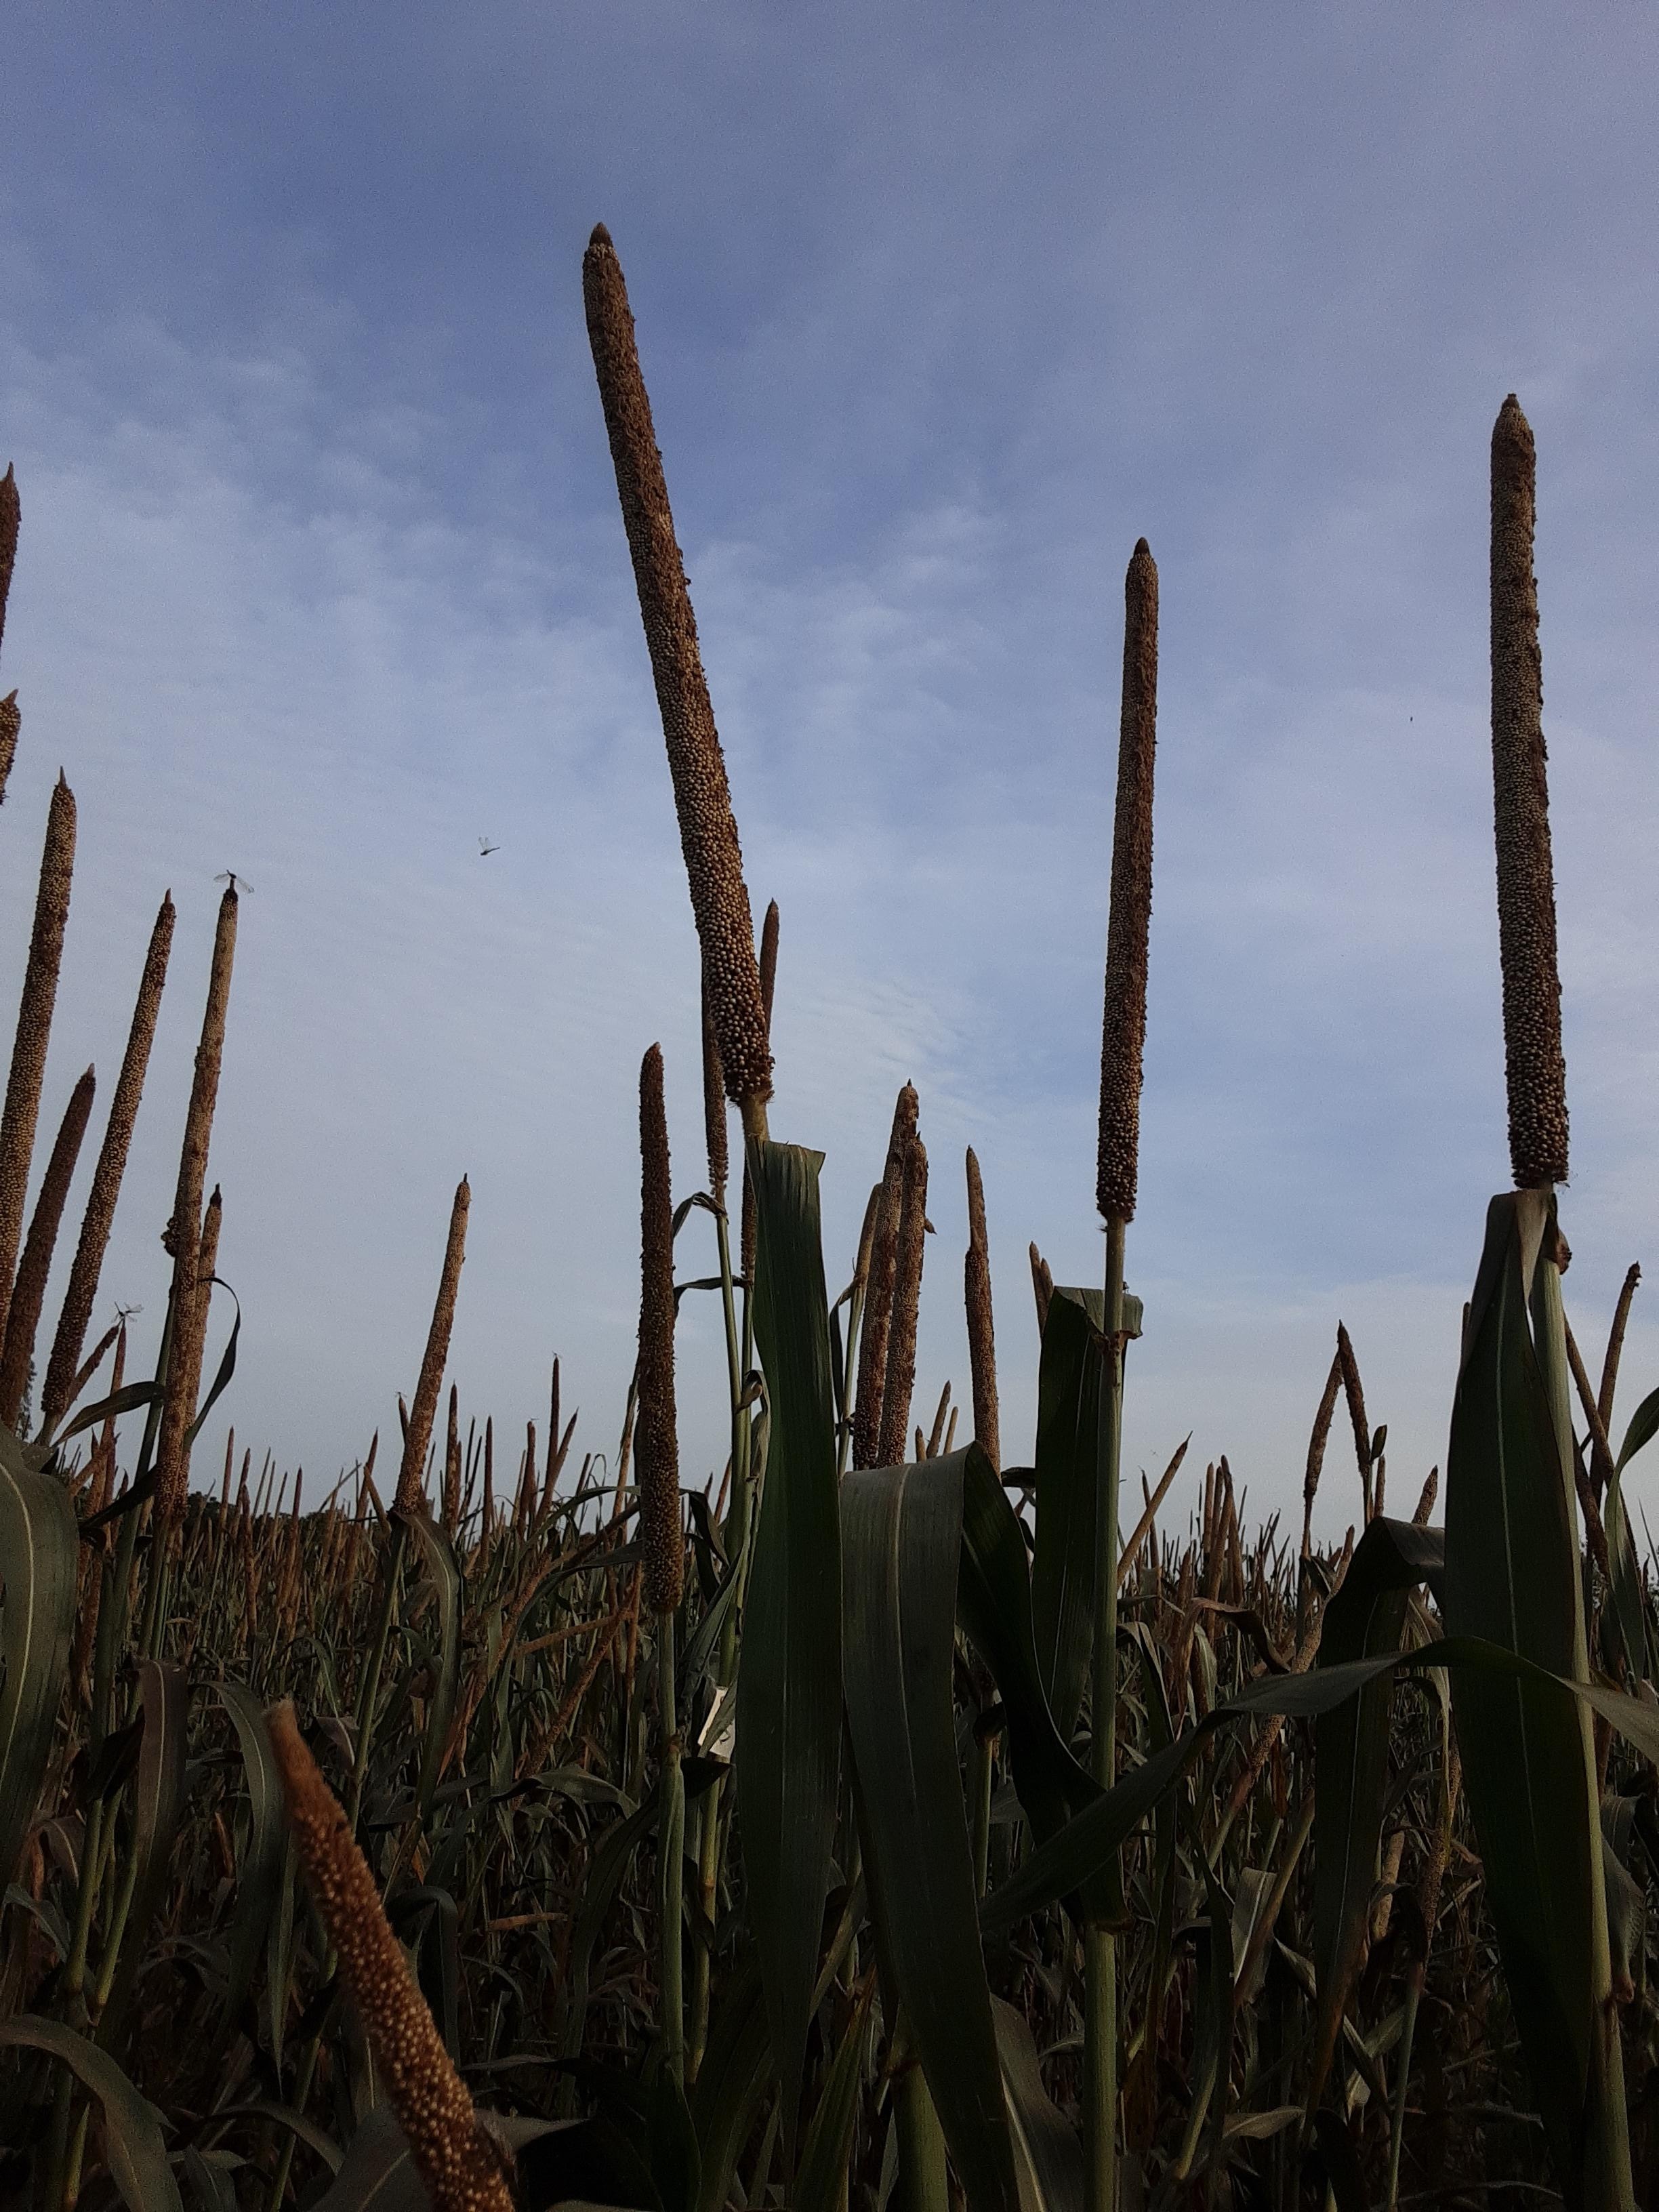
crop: pearl millet
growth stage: filling grain
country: Senegal
